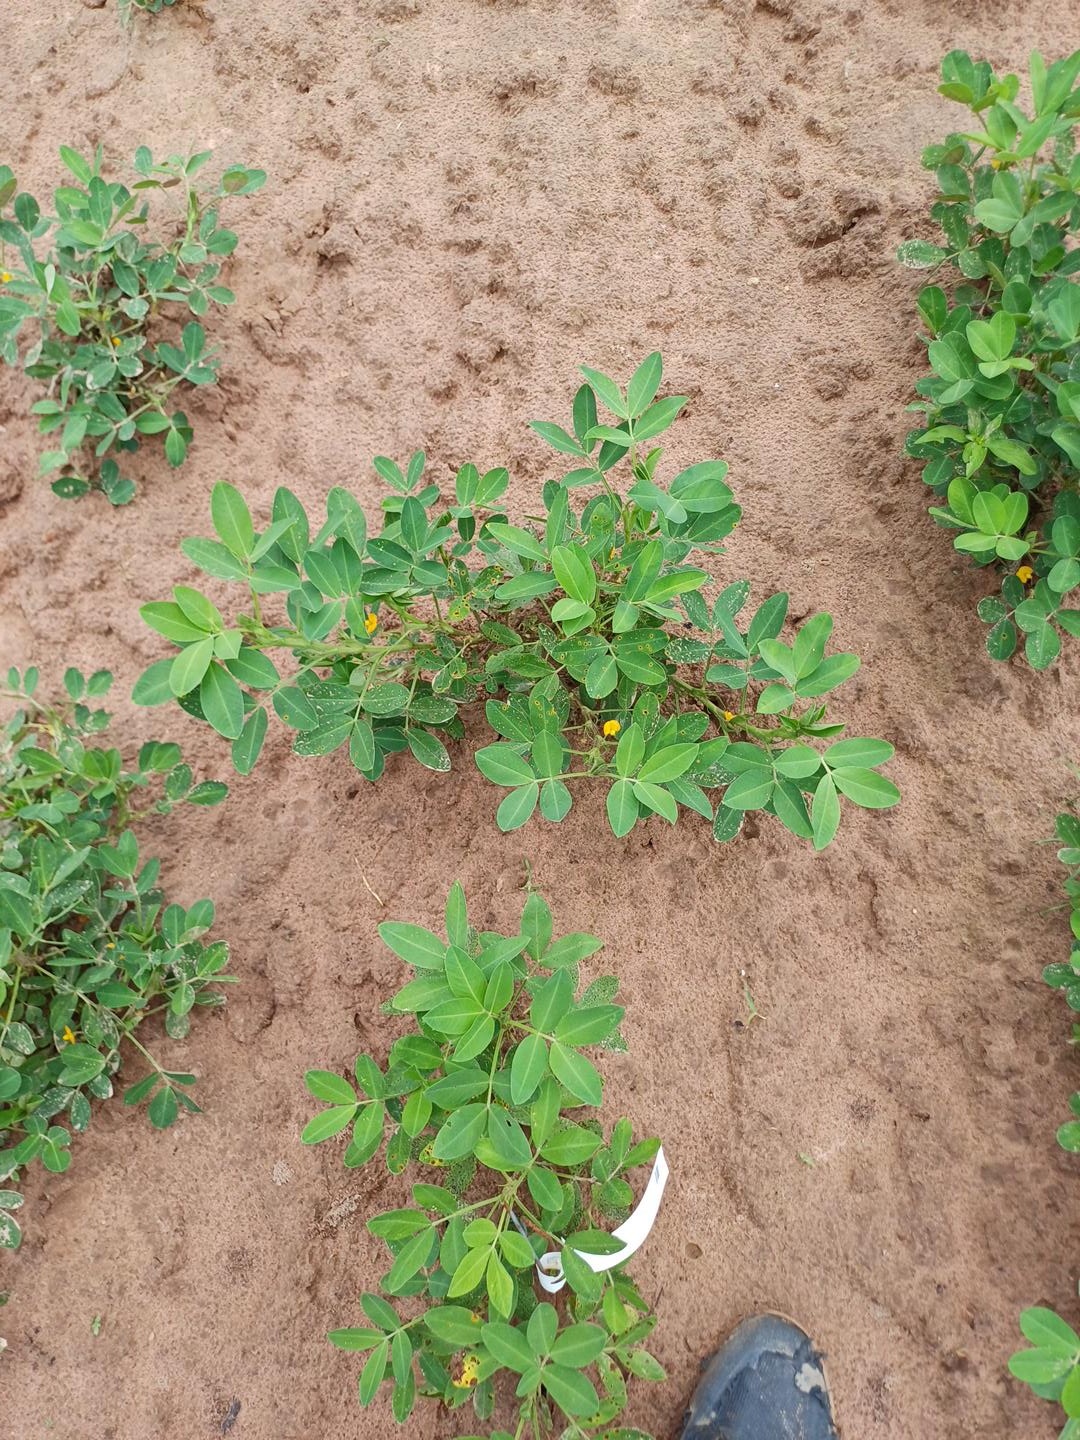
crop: groundnut
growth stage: flowering
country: Senegal
